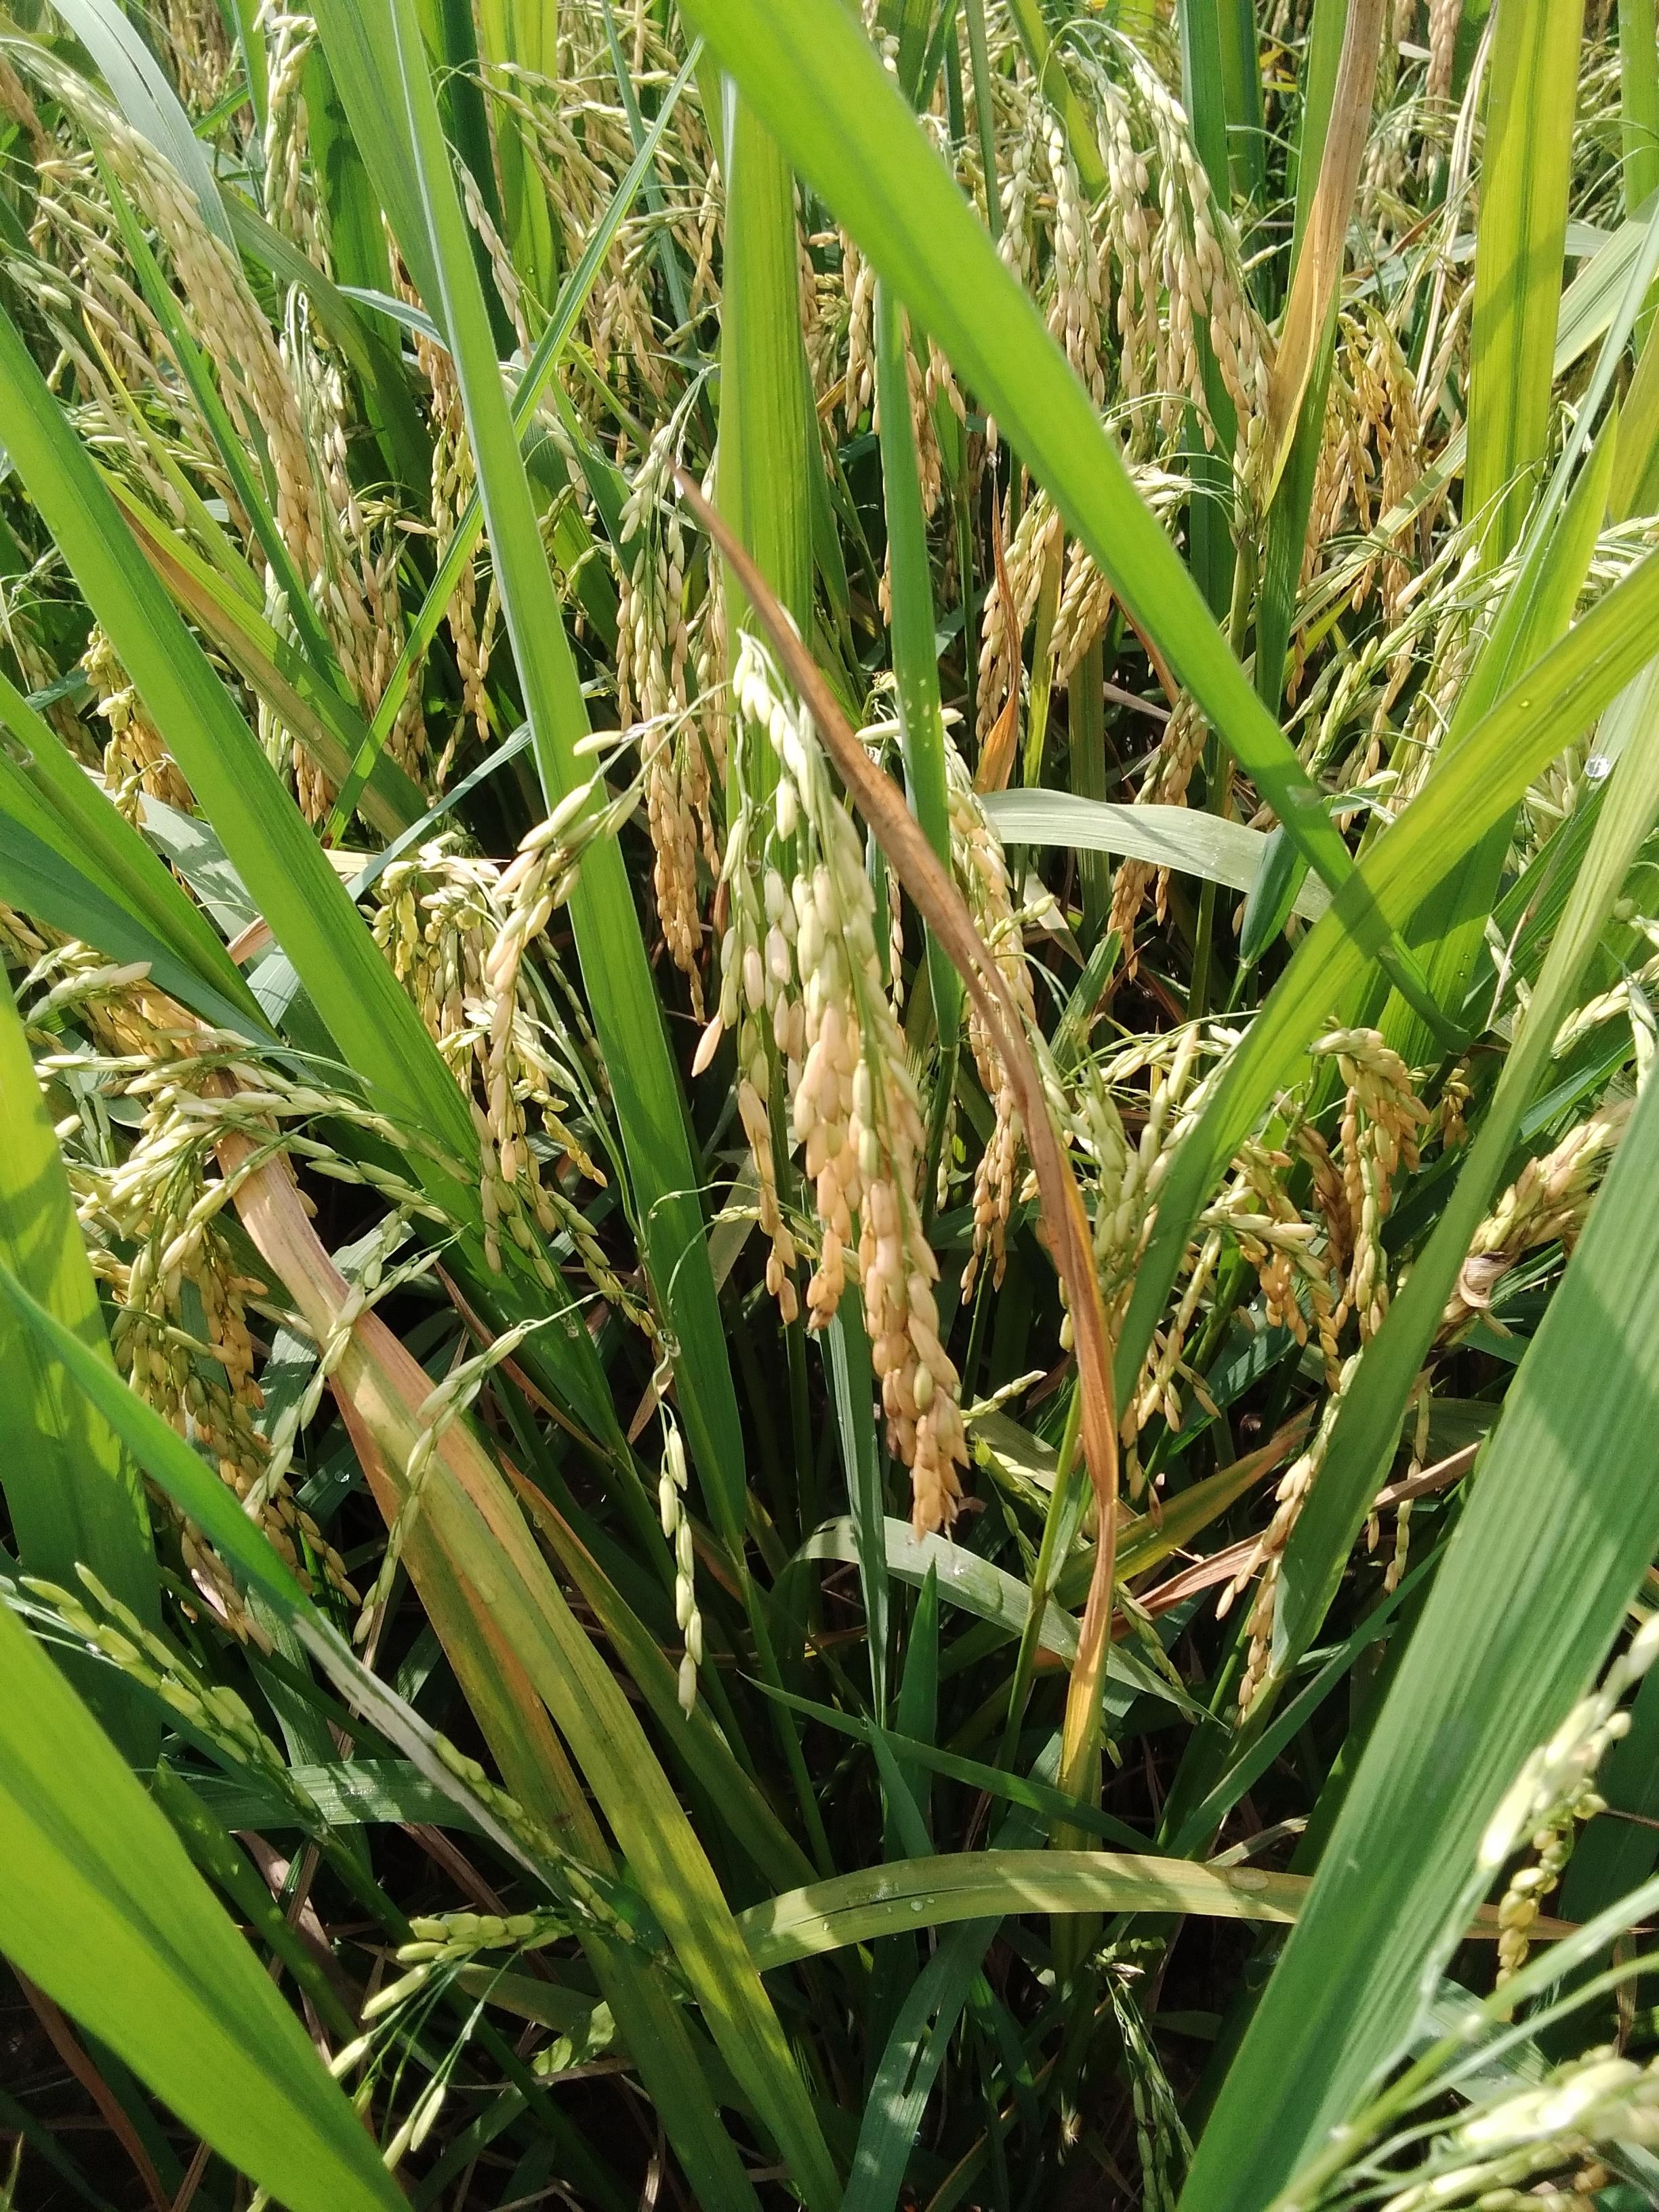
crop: rice
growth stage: ripening
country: Nigeria
